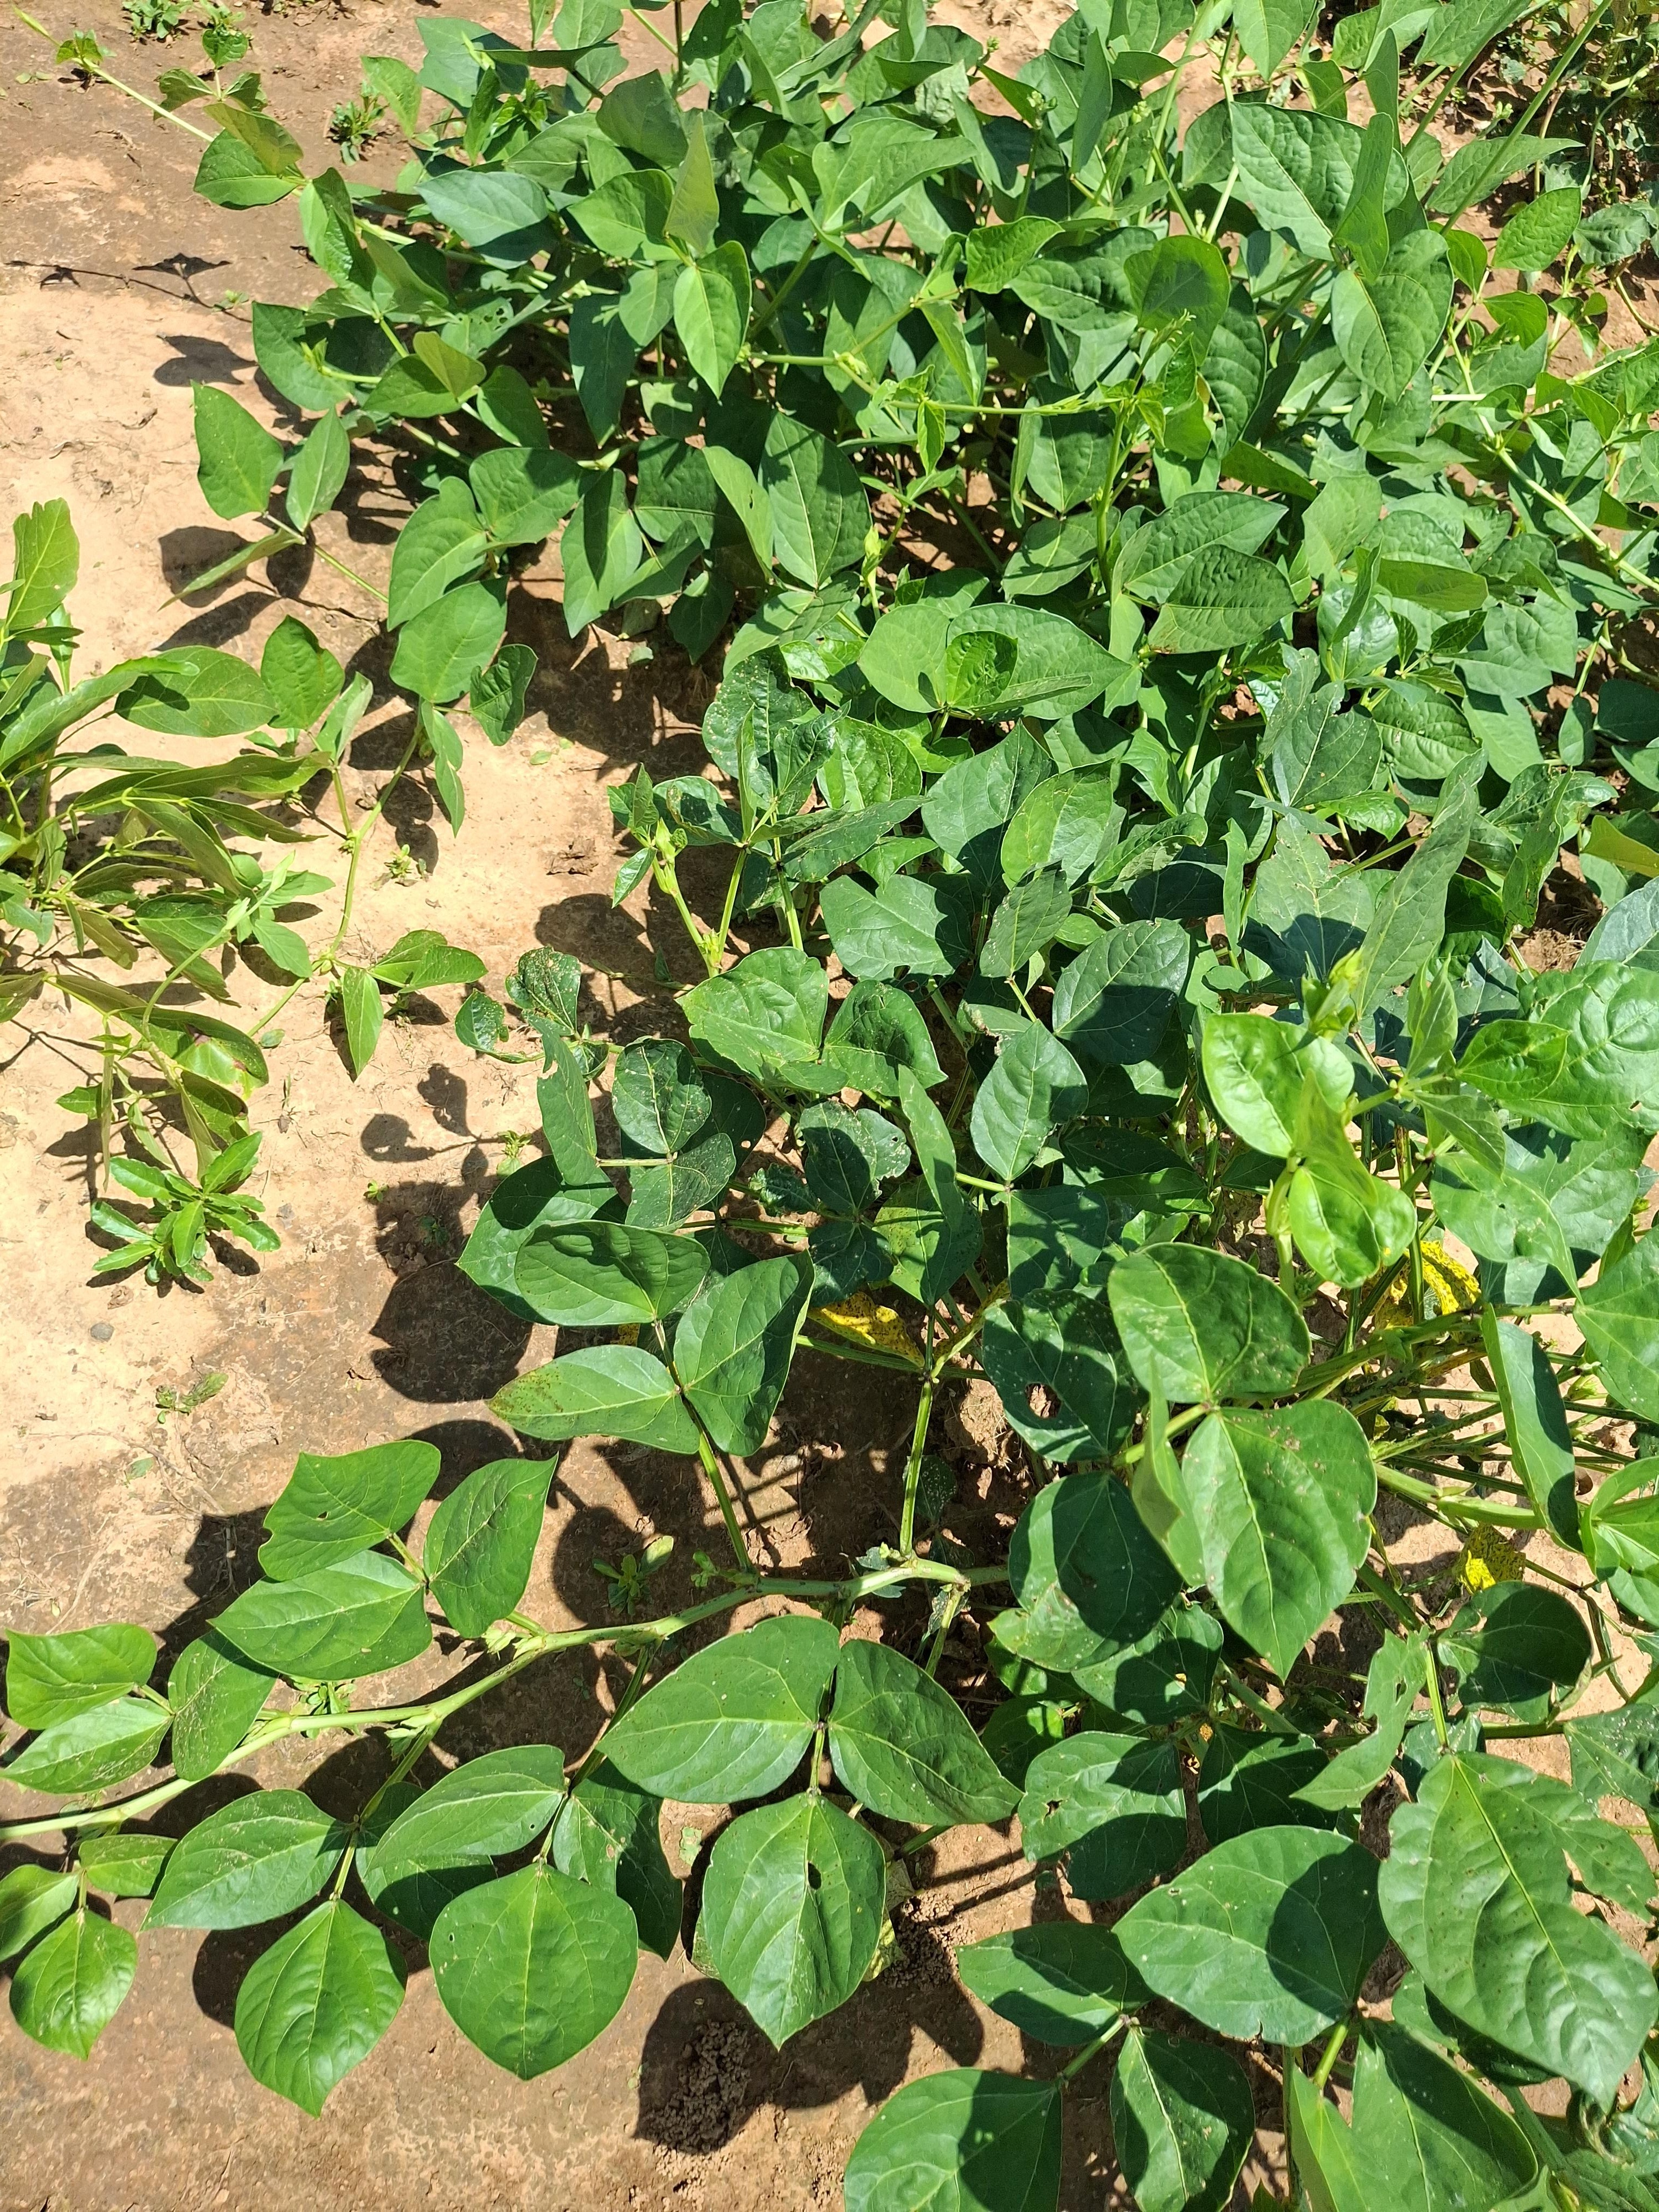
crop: cowpea
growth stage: flowering
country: Nigeria
